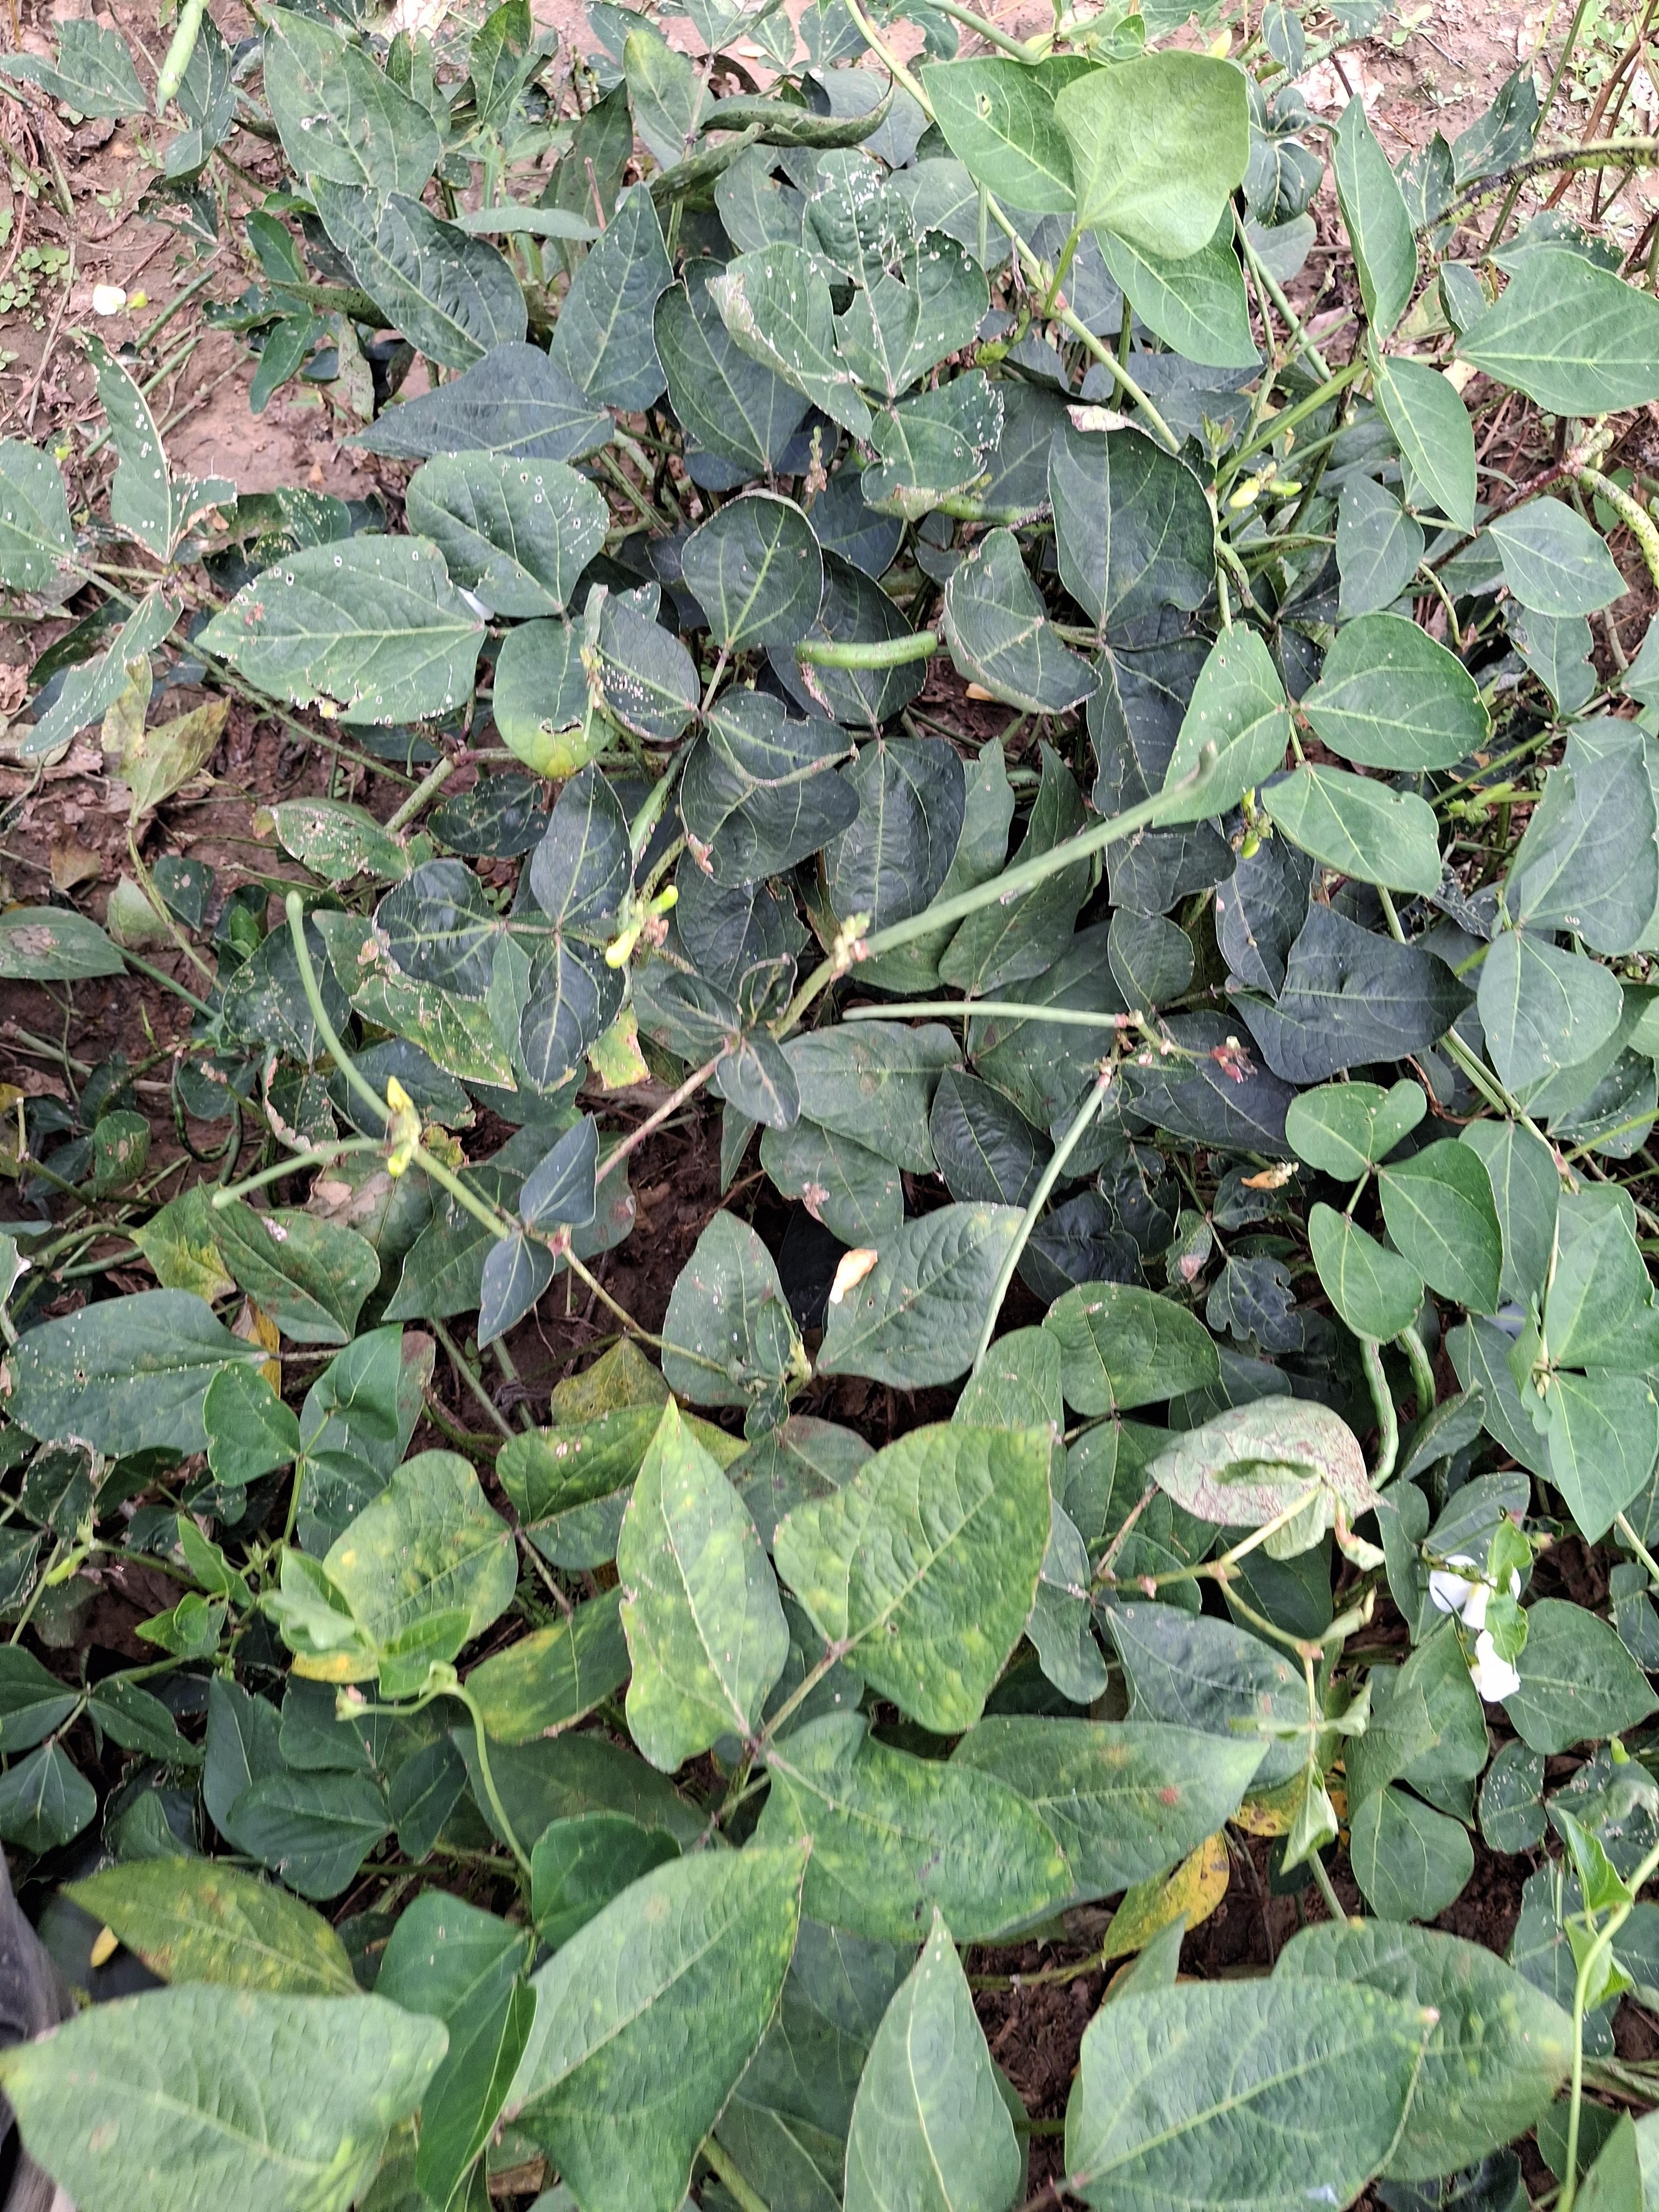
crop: cowpea
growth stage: development pod
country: Nigeria
